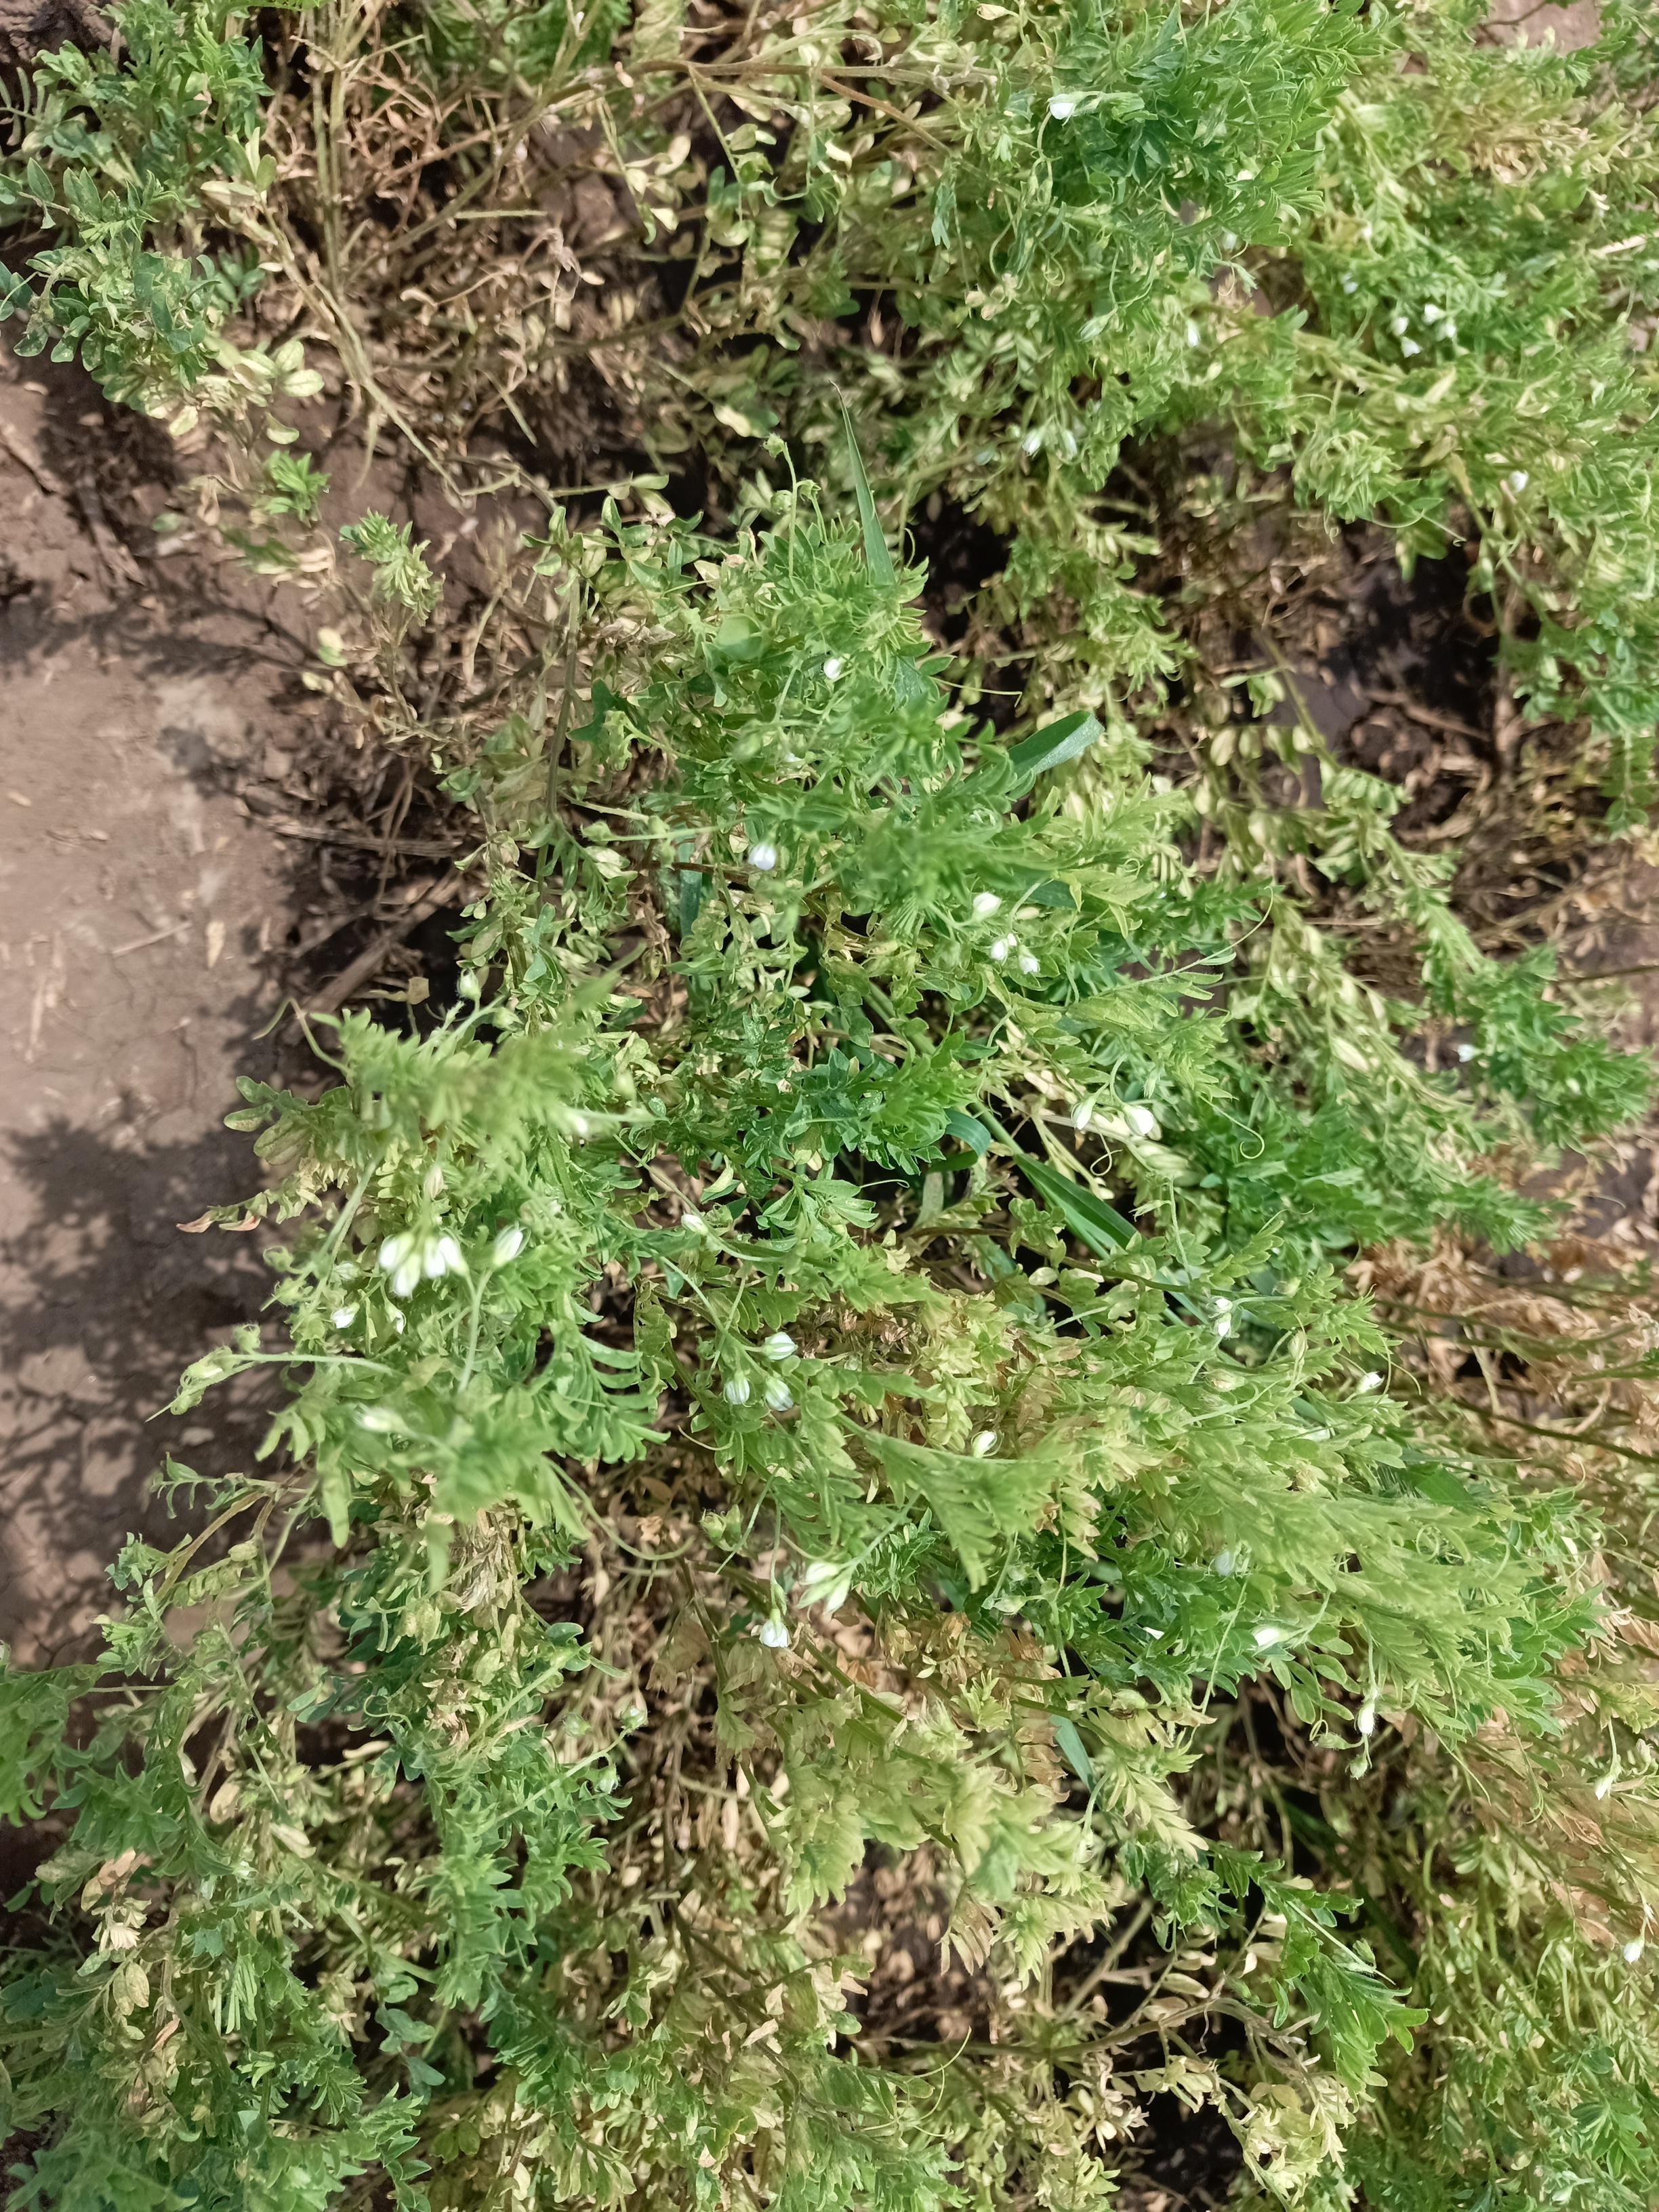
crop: lentil
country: Tanzania
